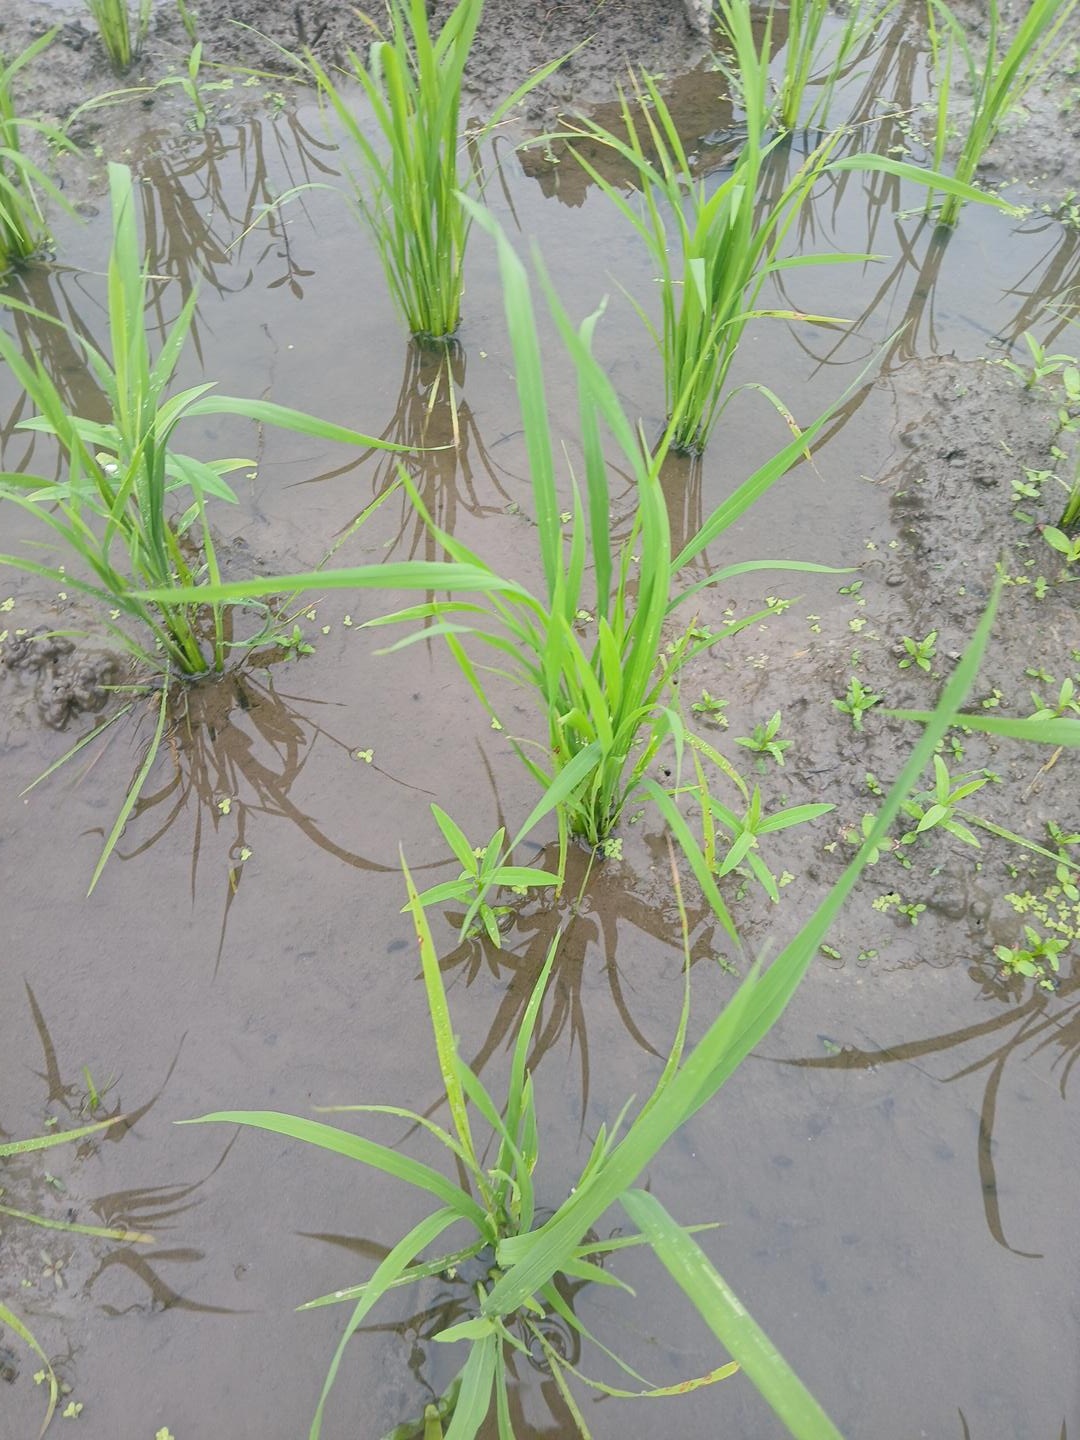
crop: rice
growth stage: tillering
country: Côte d'Ivoire
